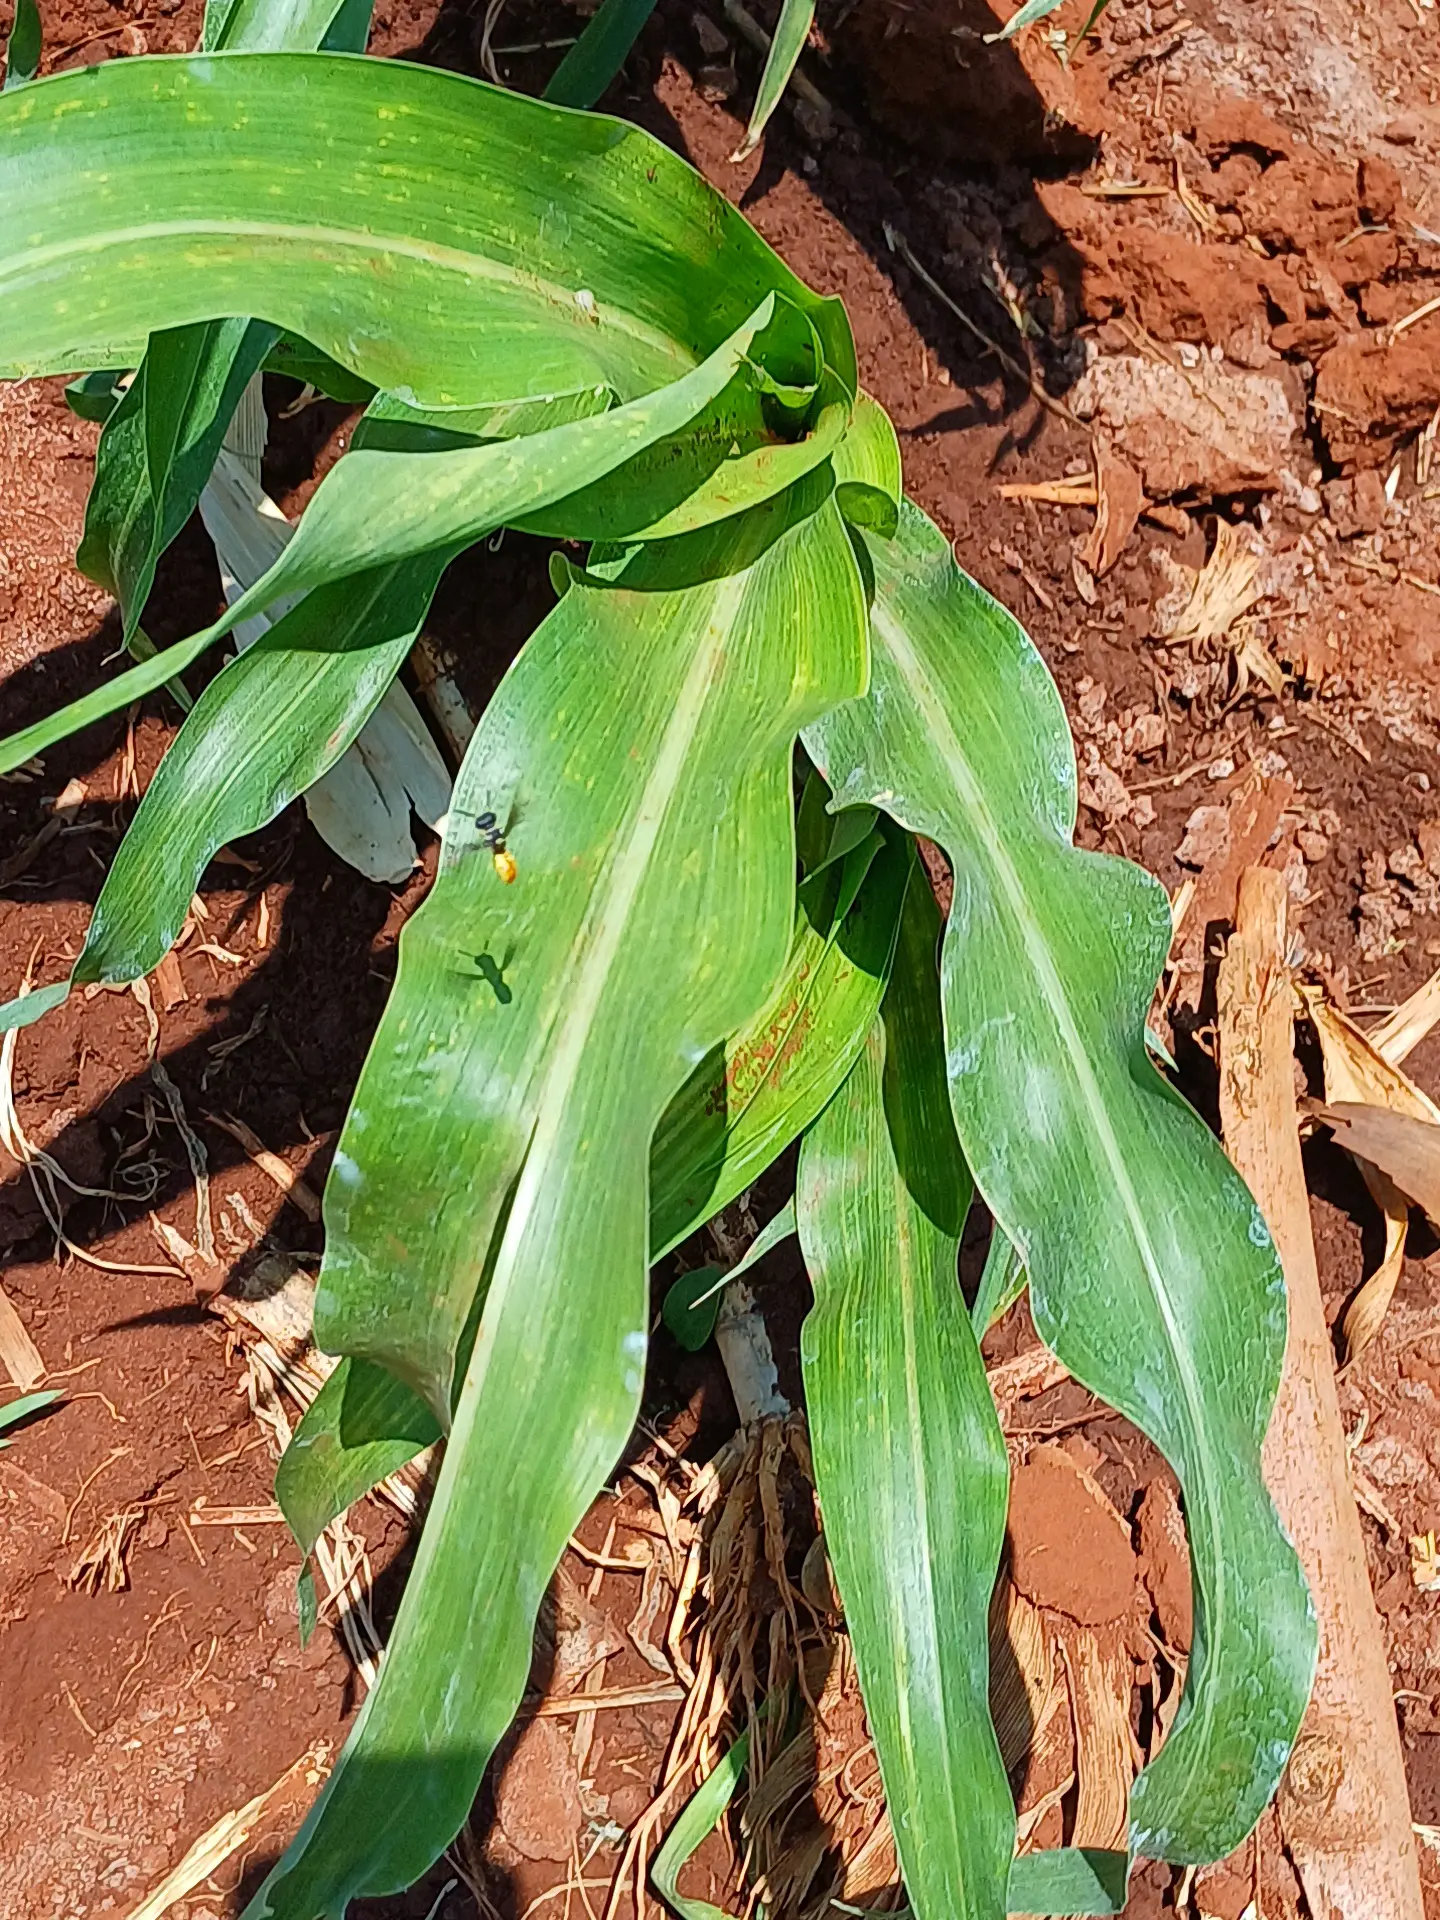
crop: sorghum
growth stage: vegetative
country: Kenya
